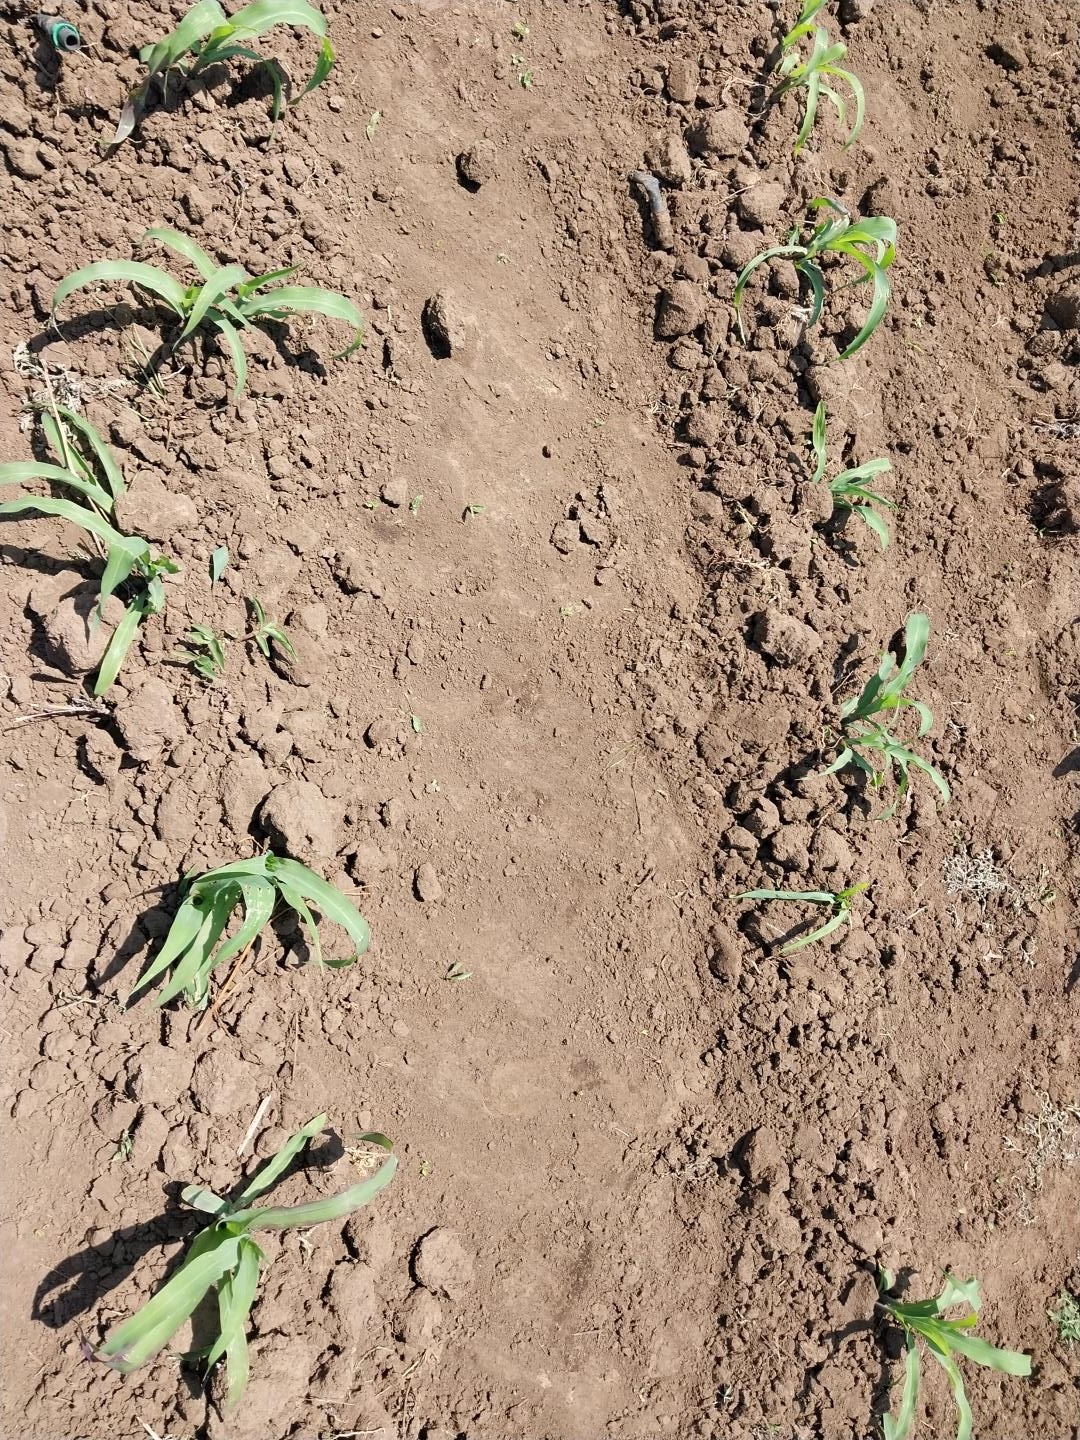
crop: maize
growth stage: vegetative
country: Tanzania
